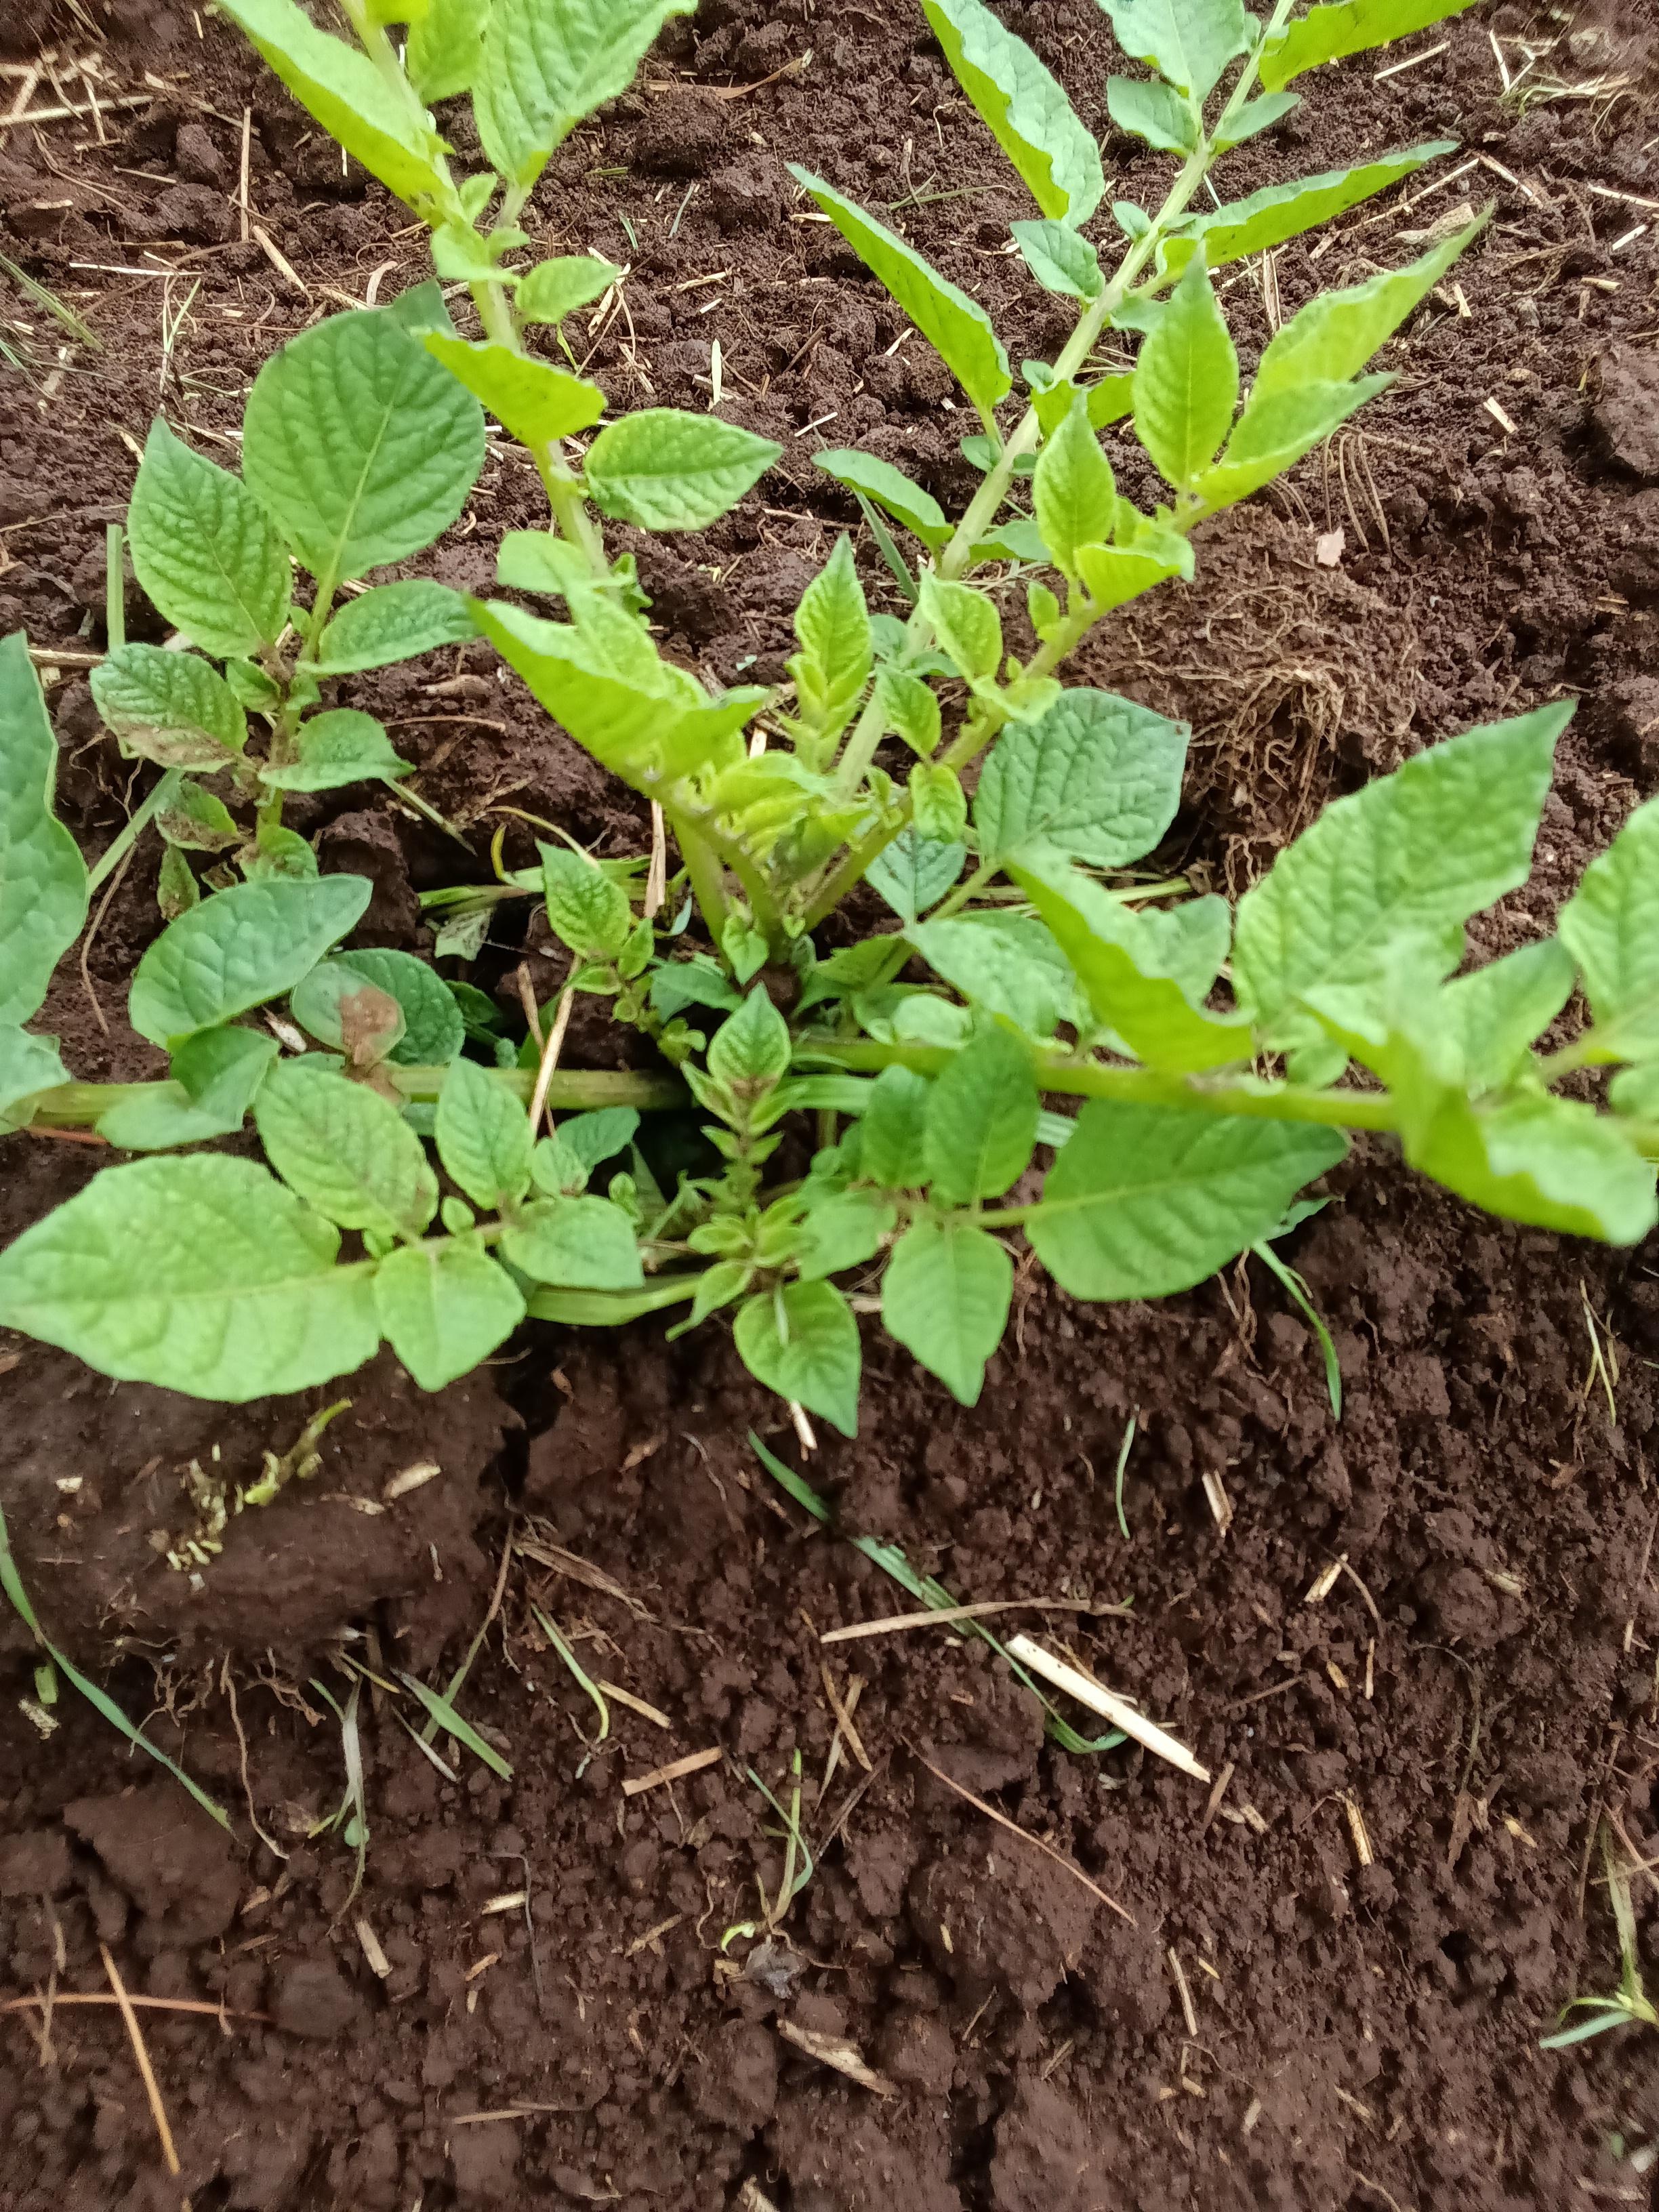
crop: potato
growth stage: vegetative
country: Kenya
